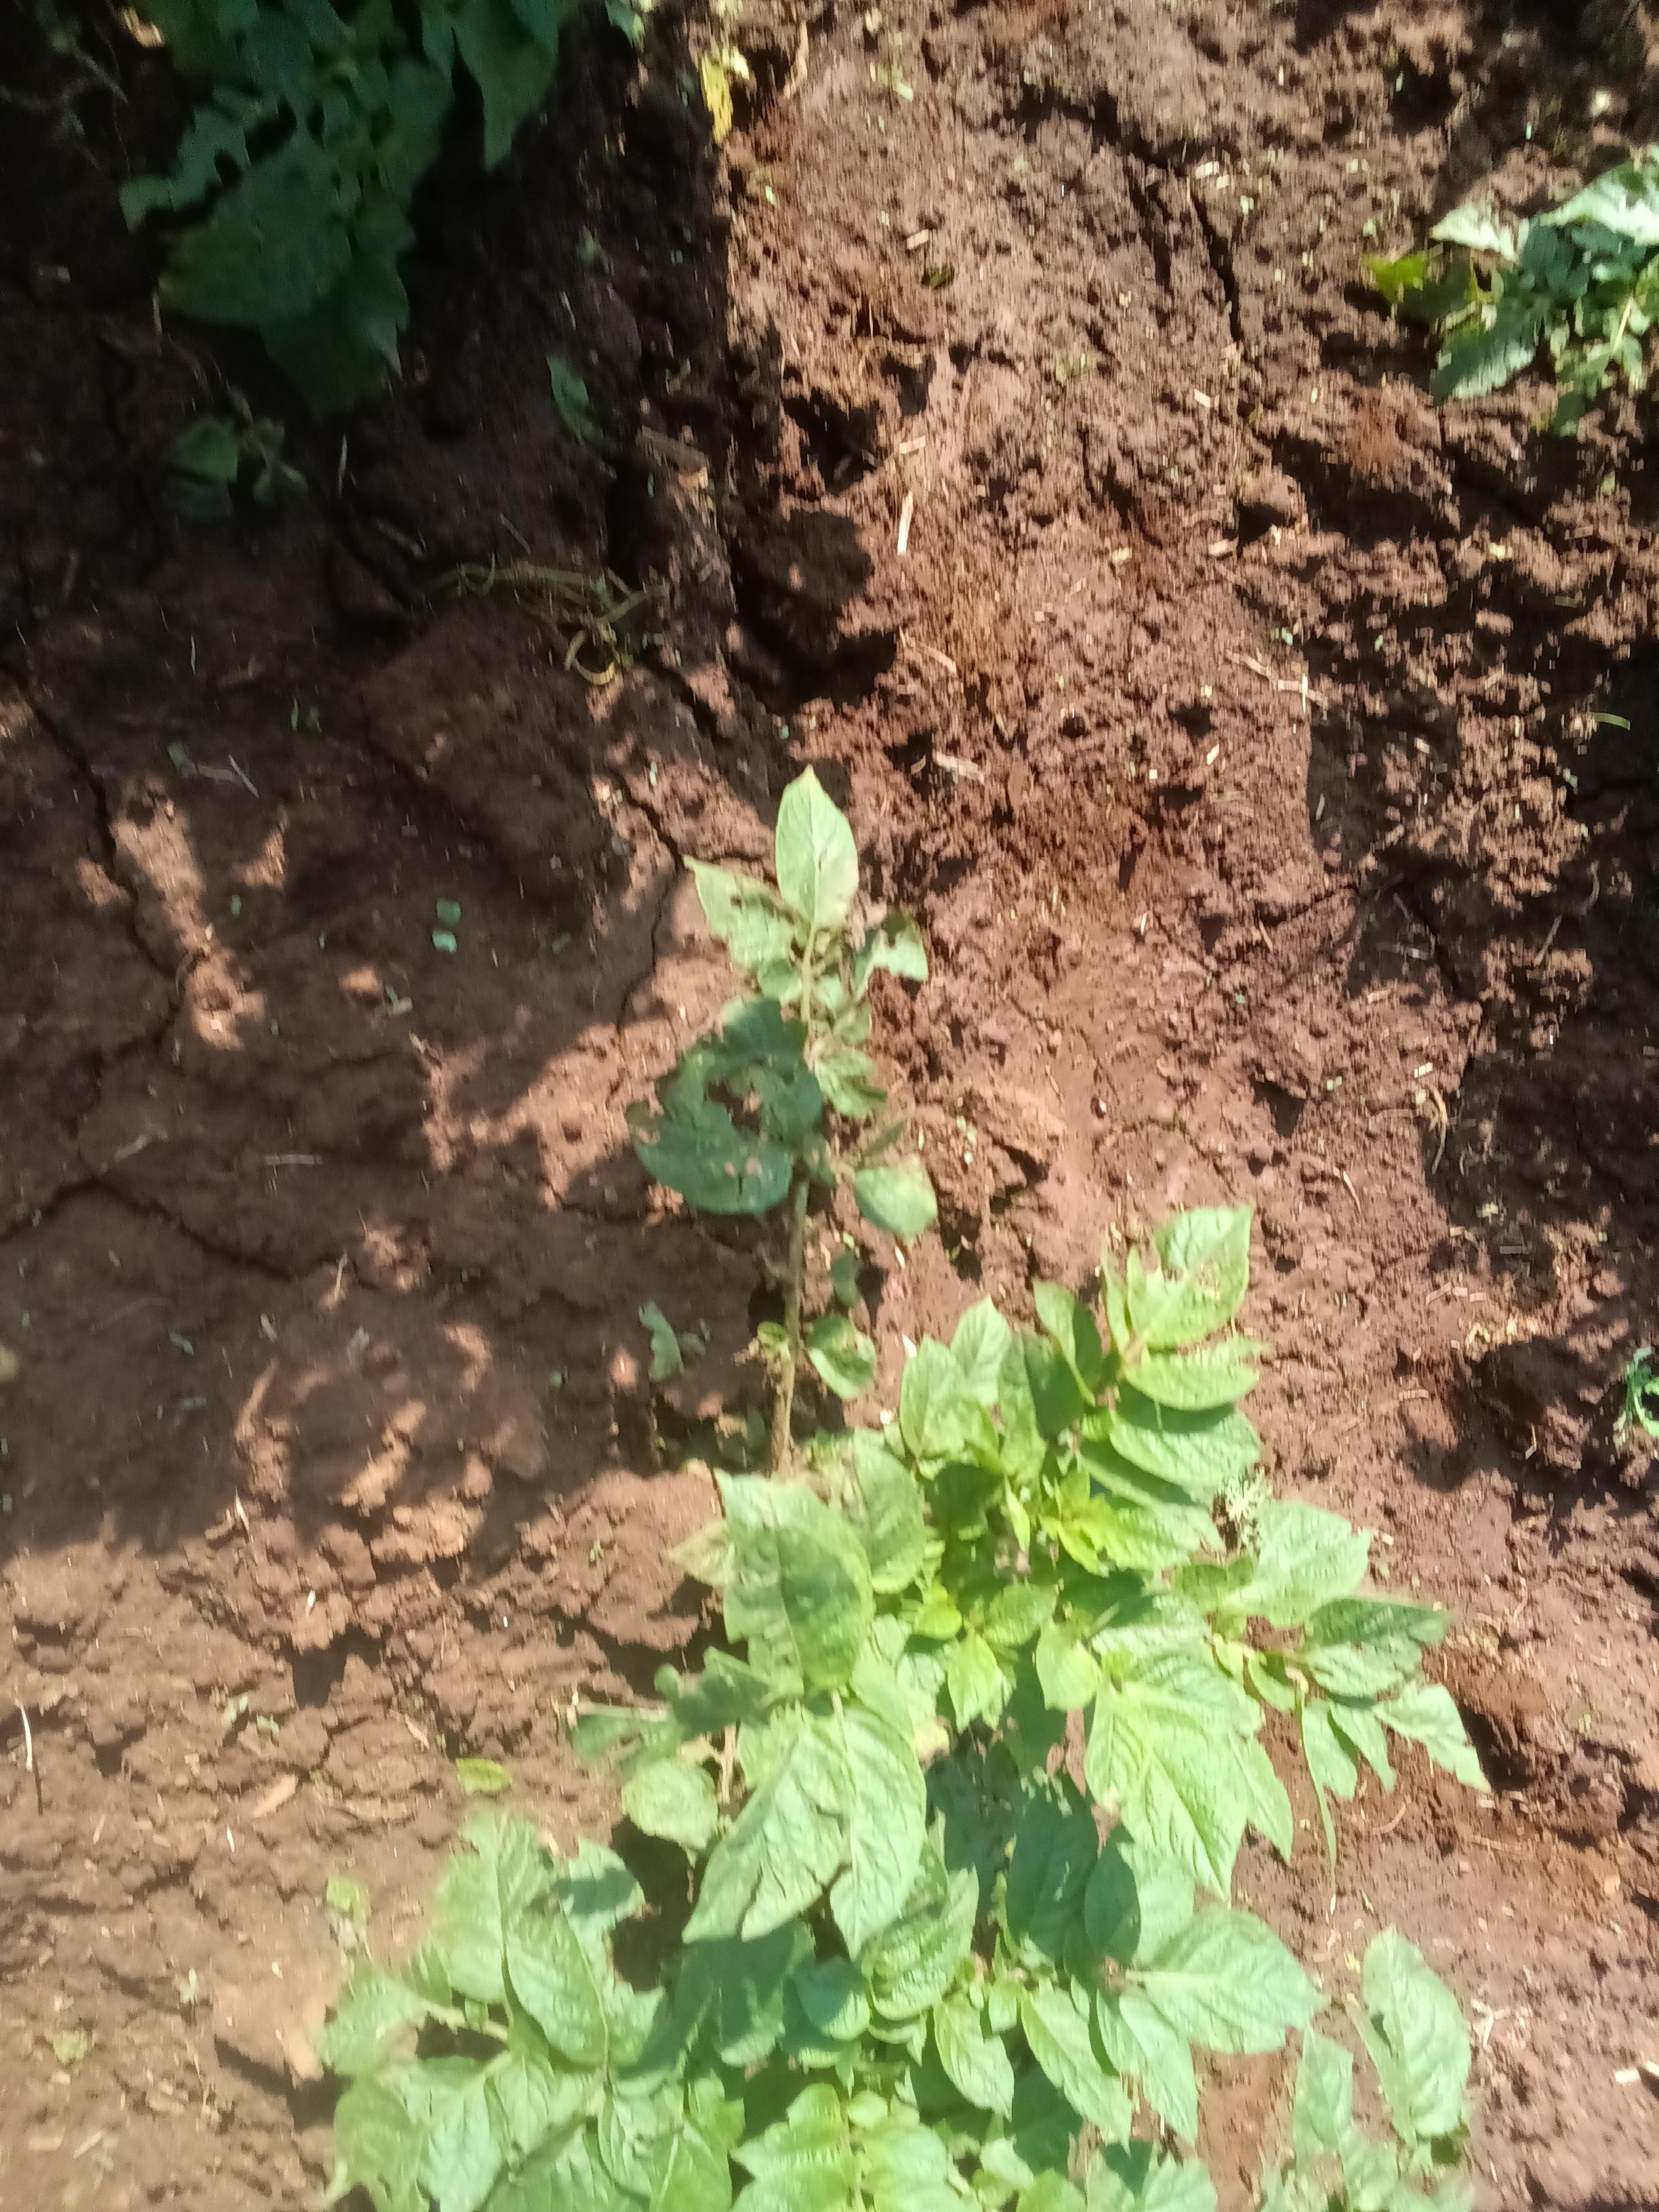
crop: potato
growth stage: vegetative
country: Kenya
